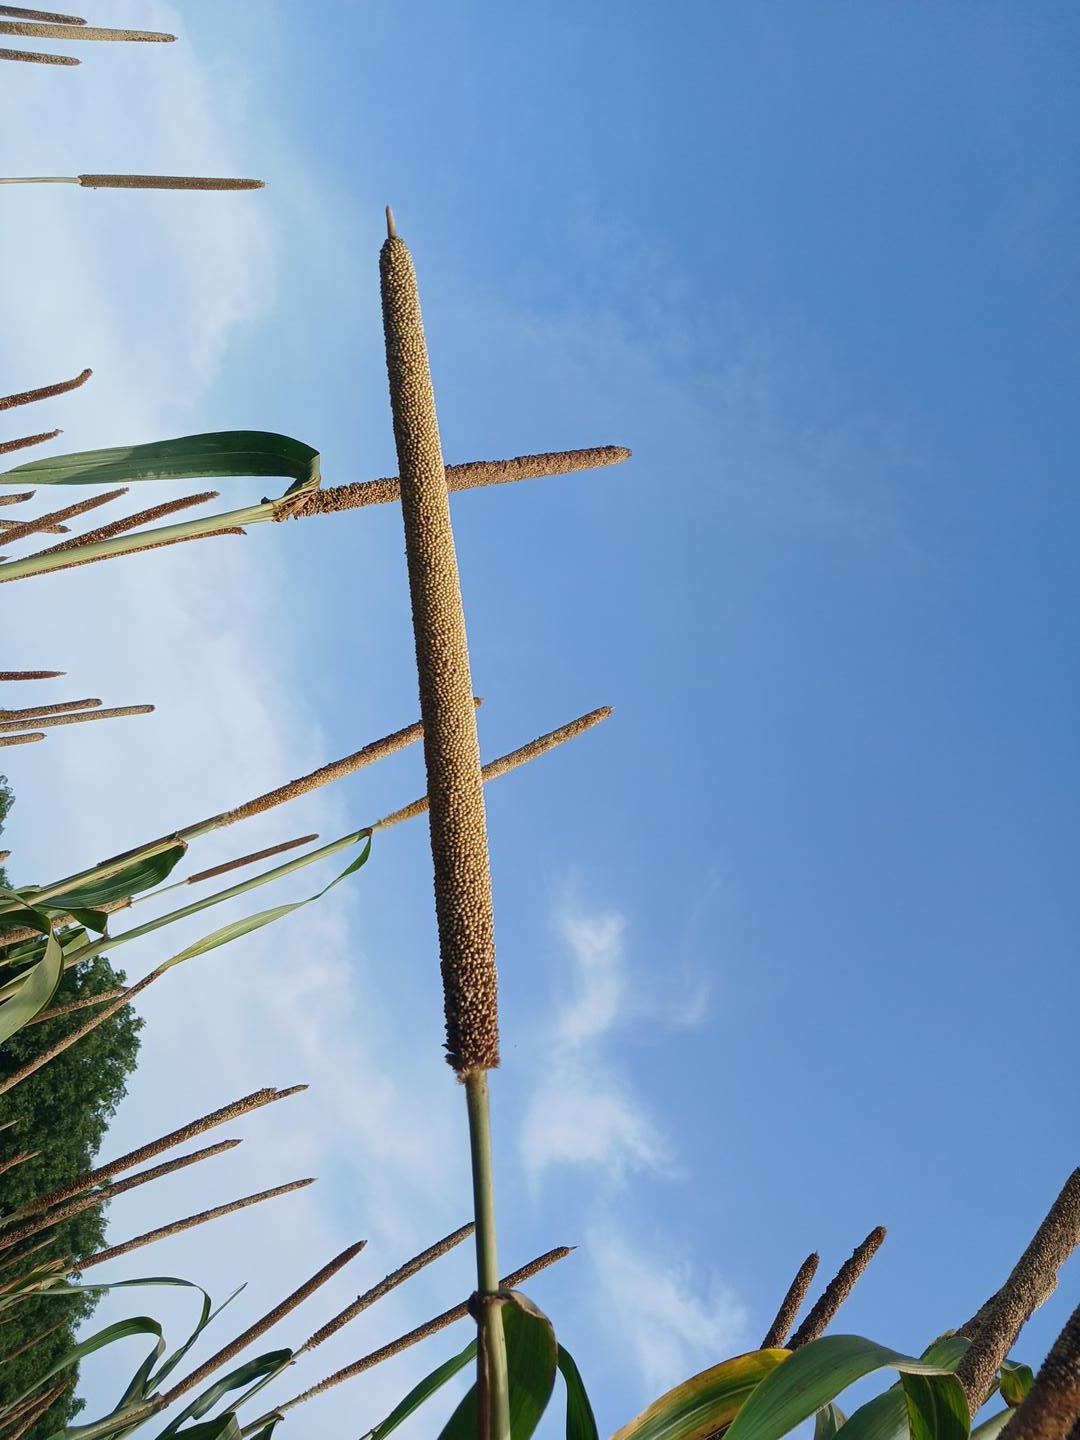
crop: pearl millet
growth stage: maturity
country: Senegal
